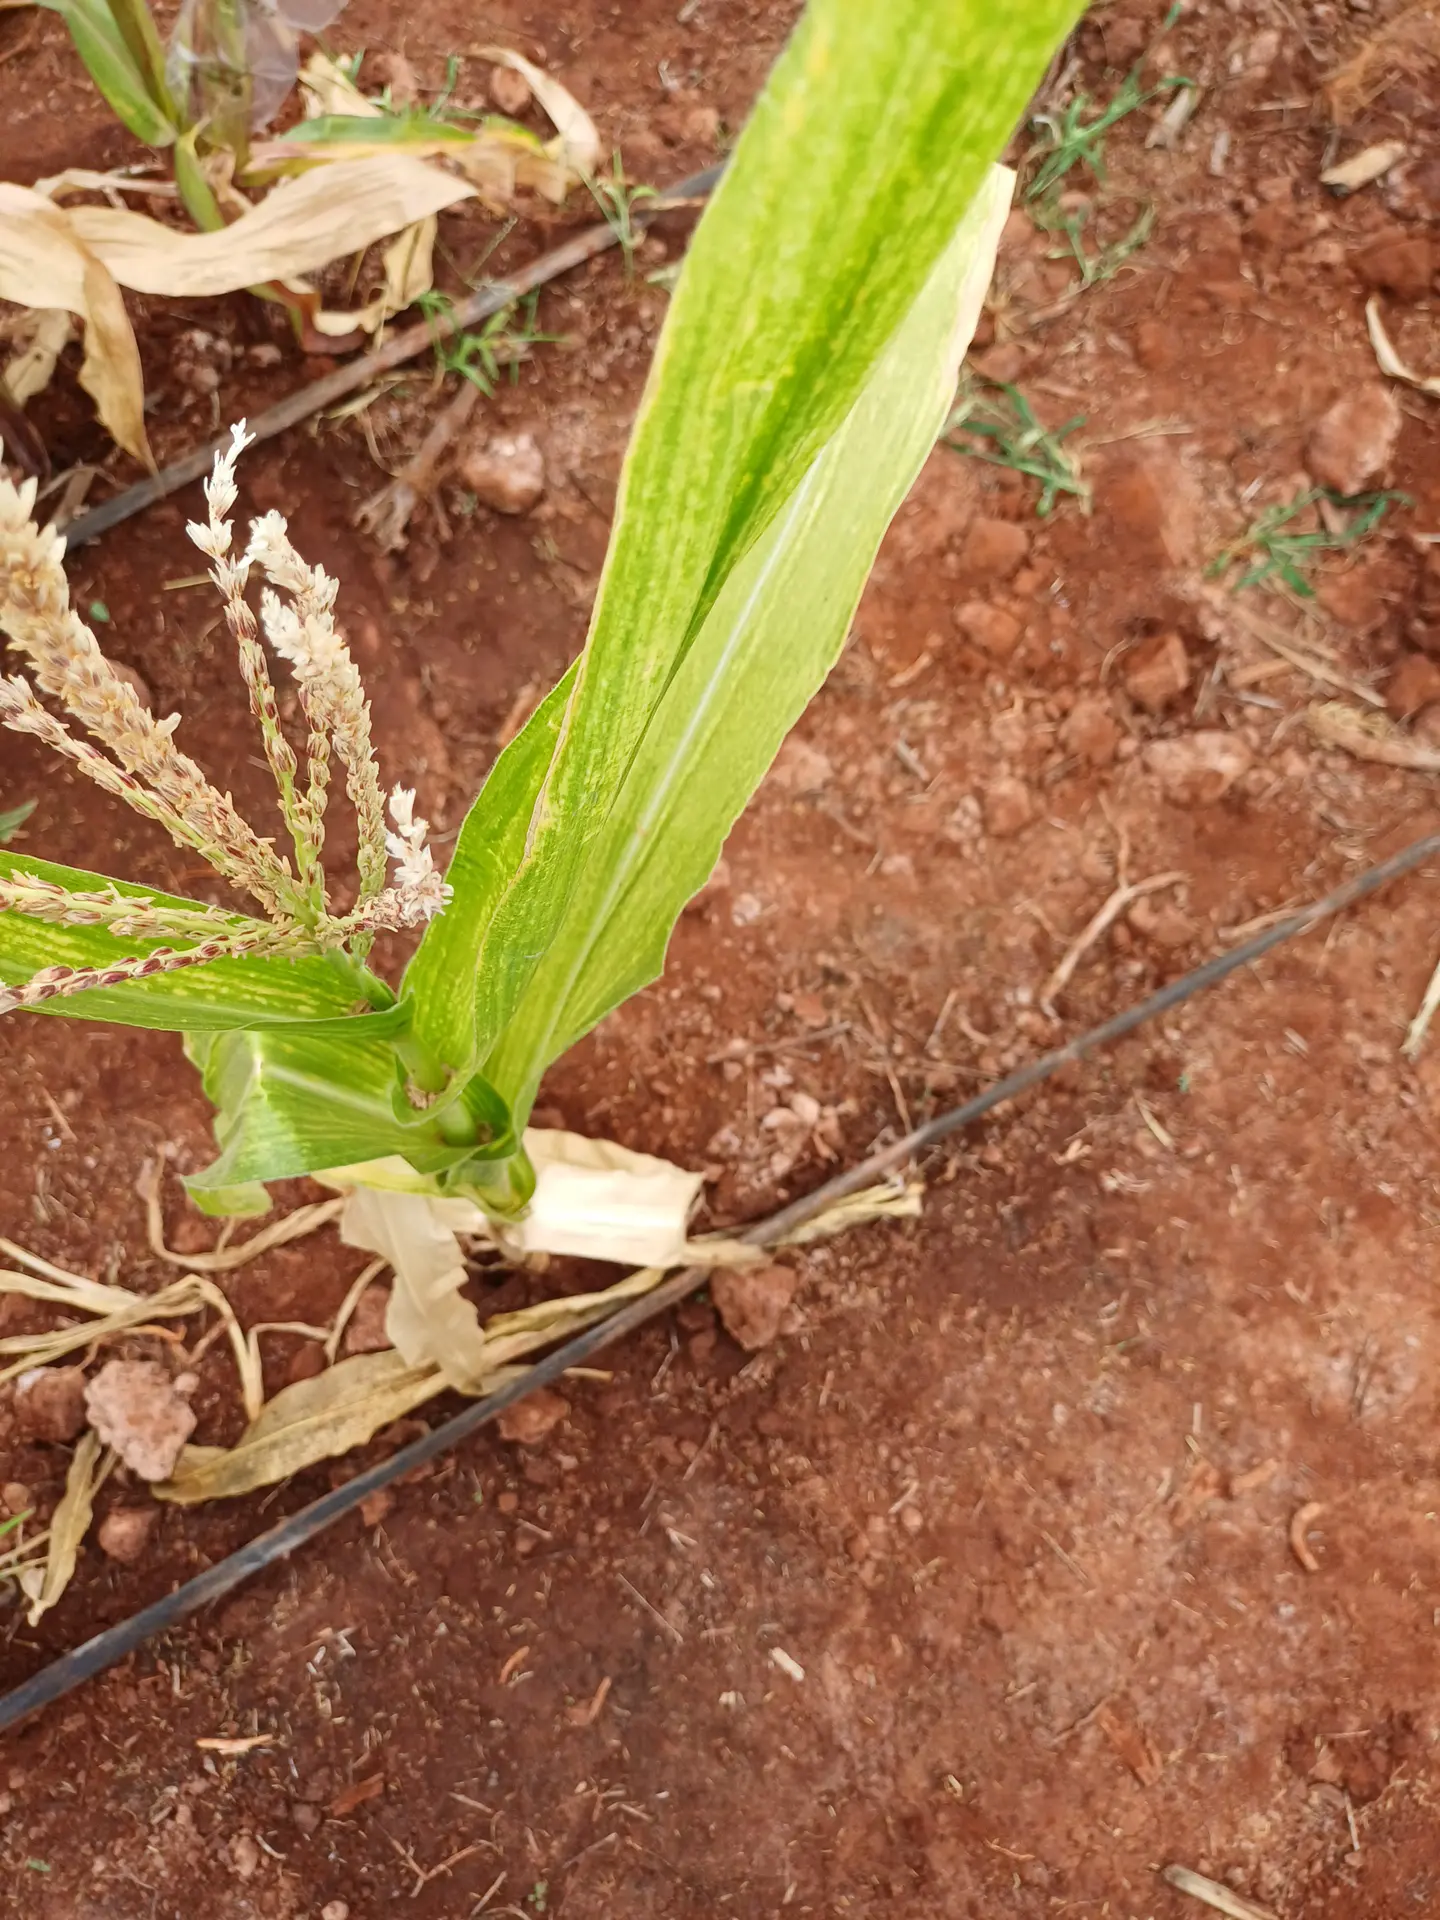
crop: maize
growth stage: flowering
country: Kenya
